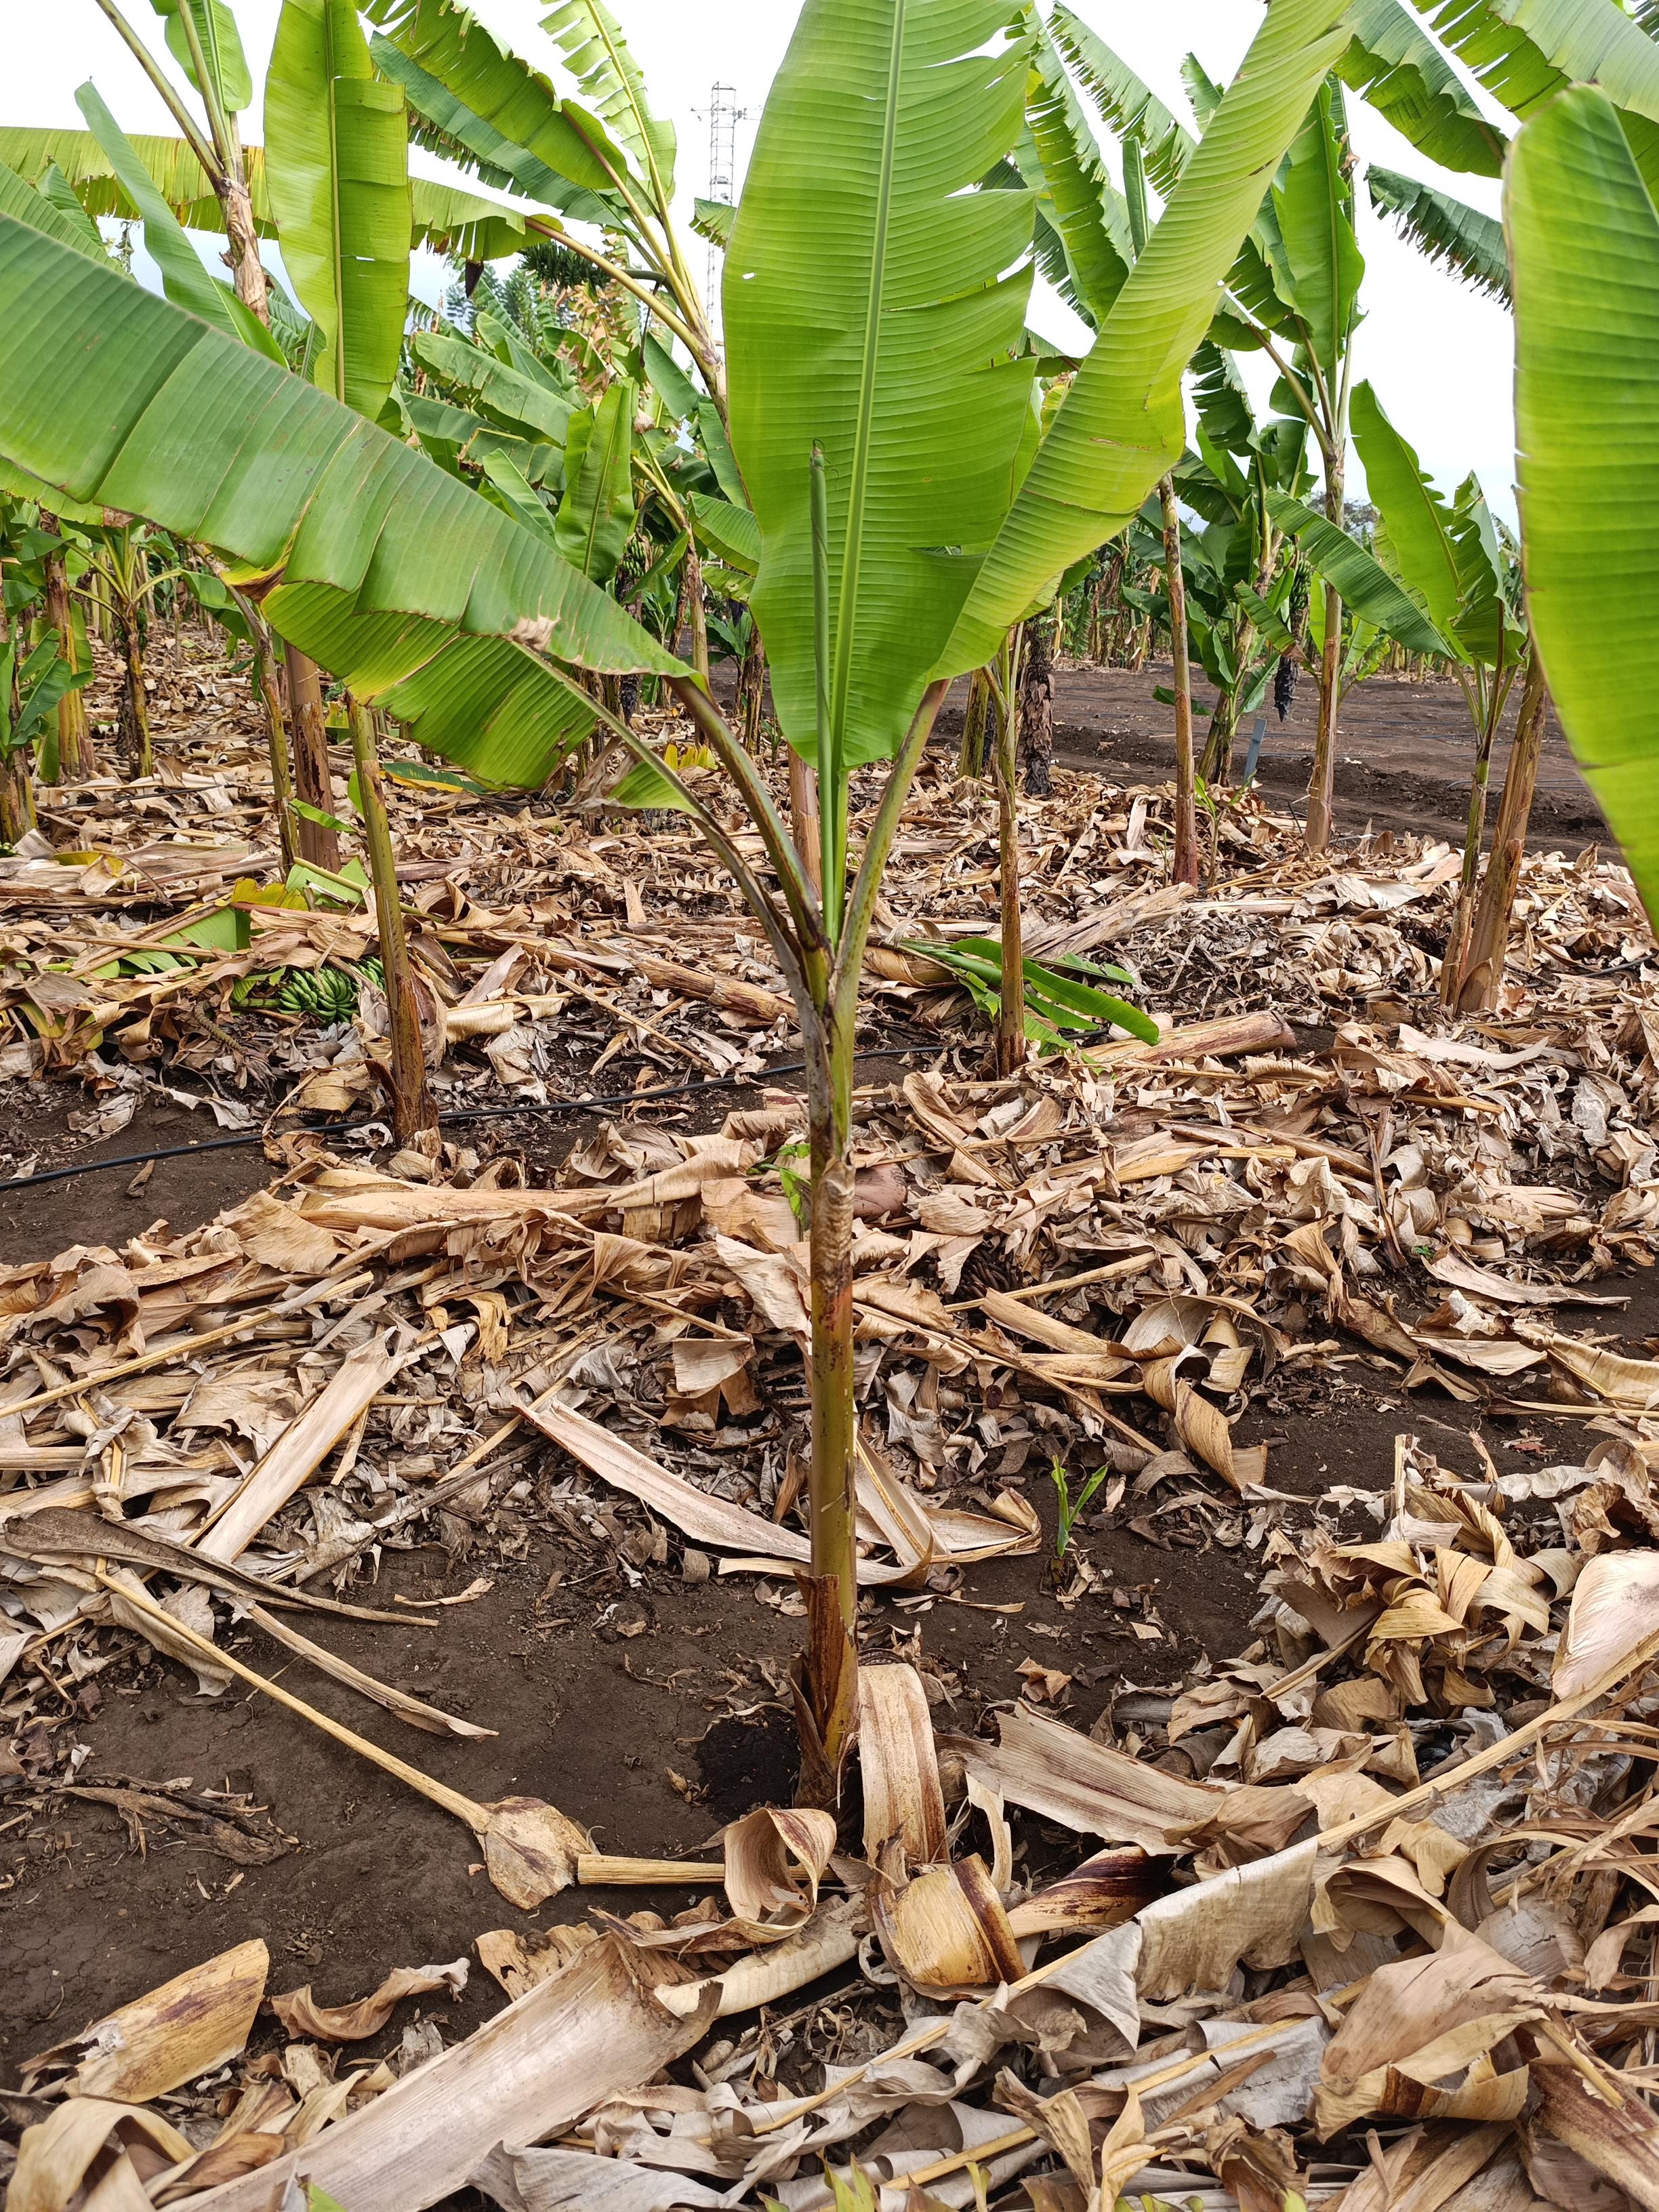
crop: banana
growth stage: vegetative
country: Tanzania
